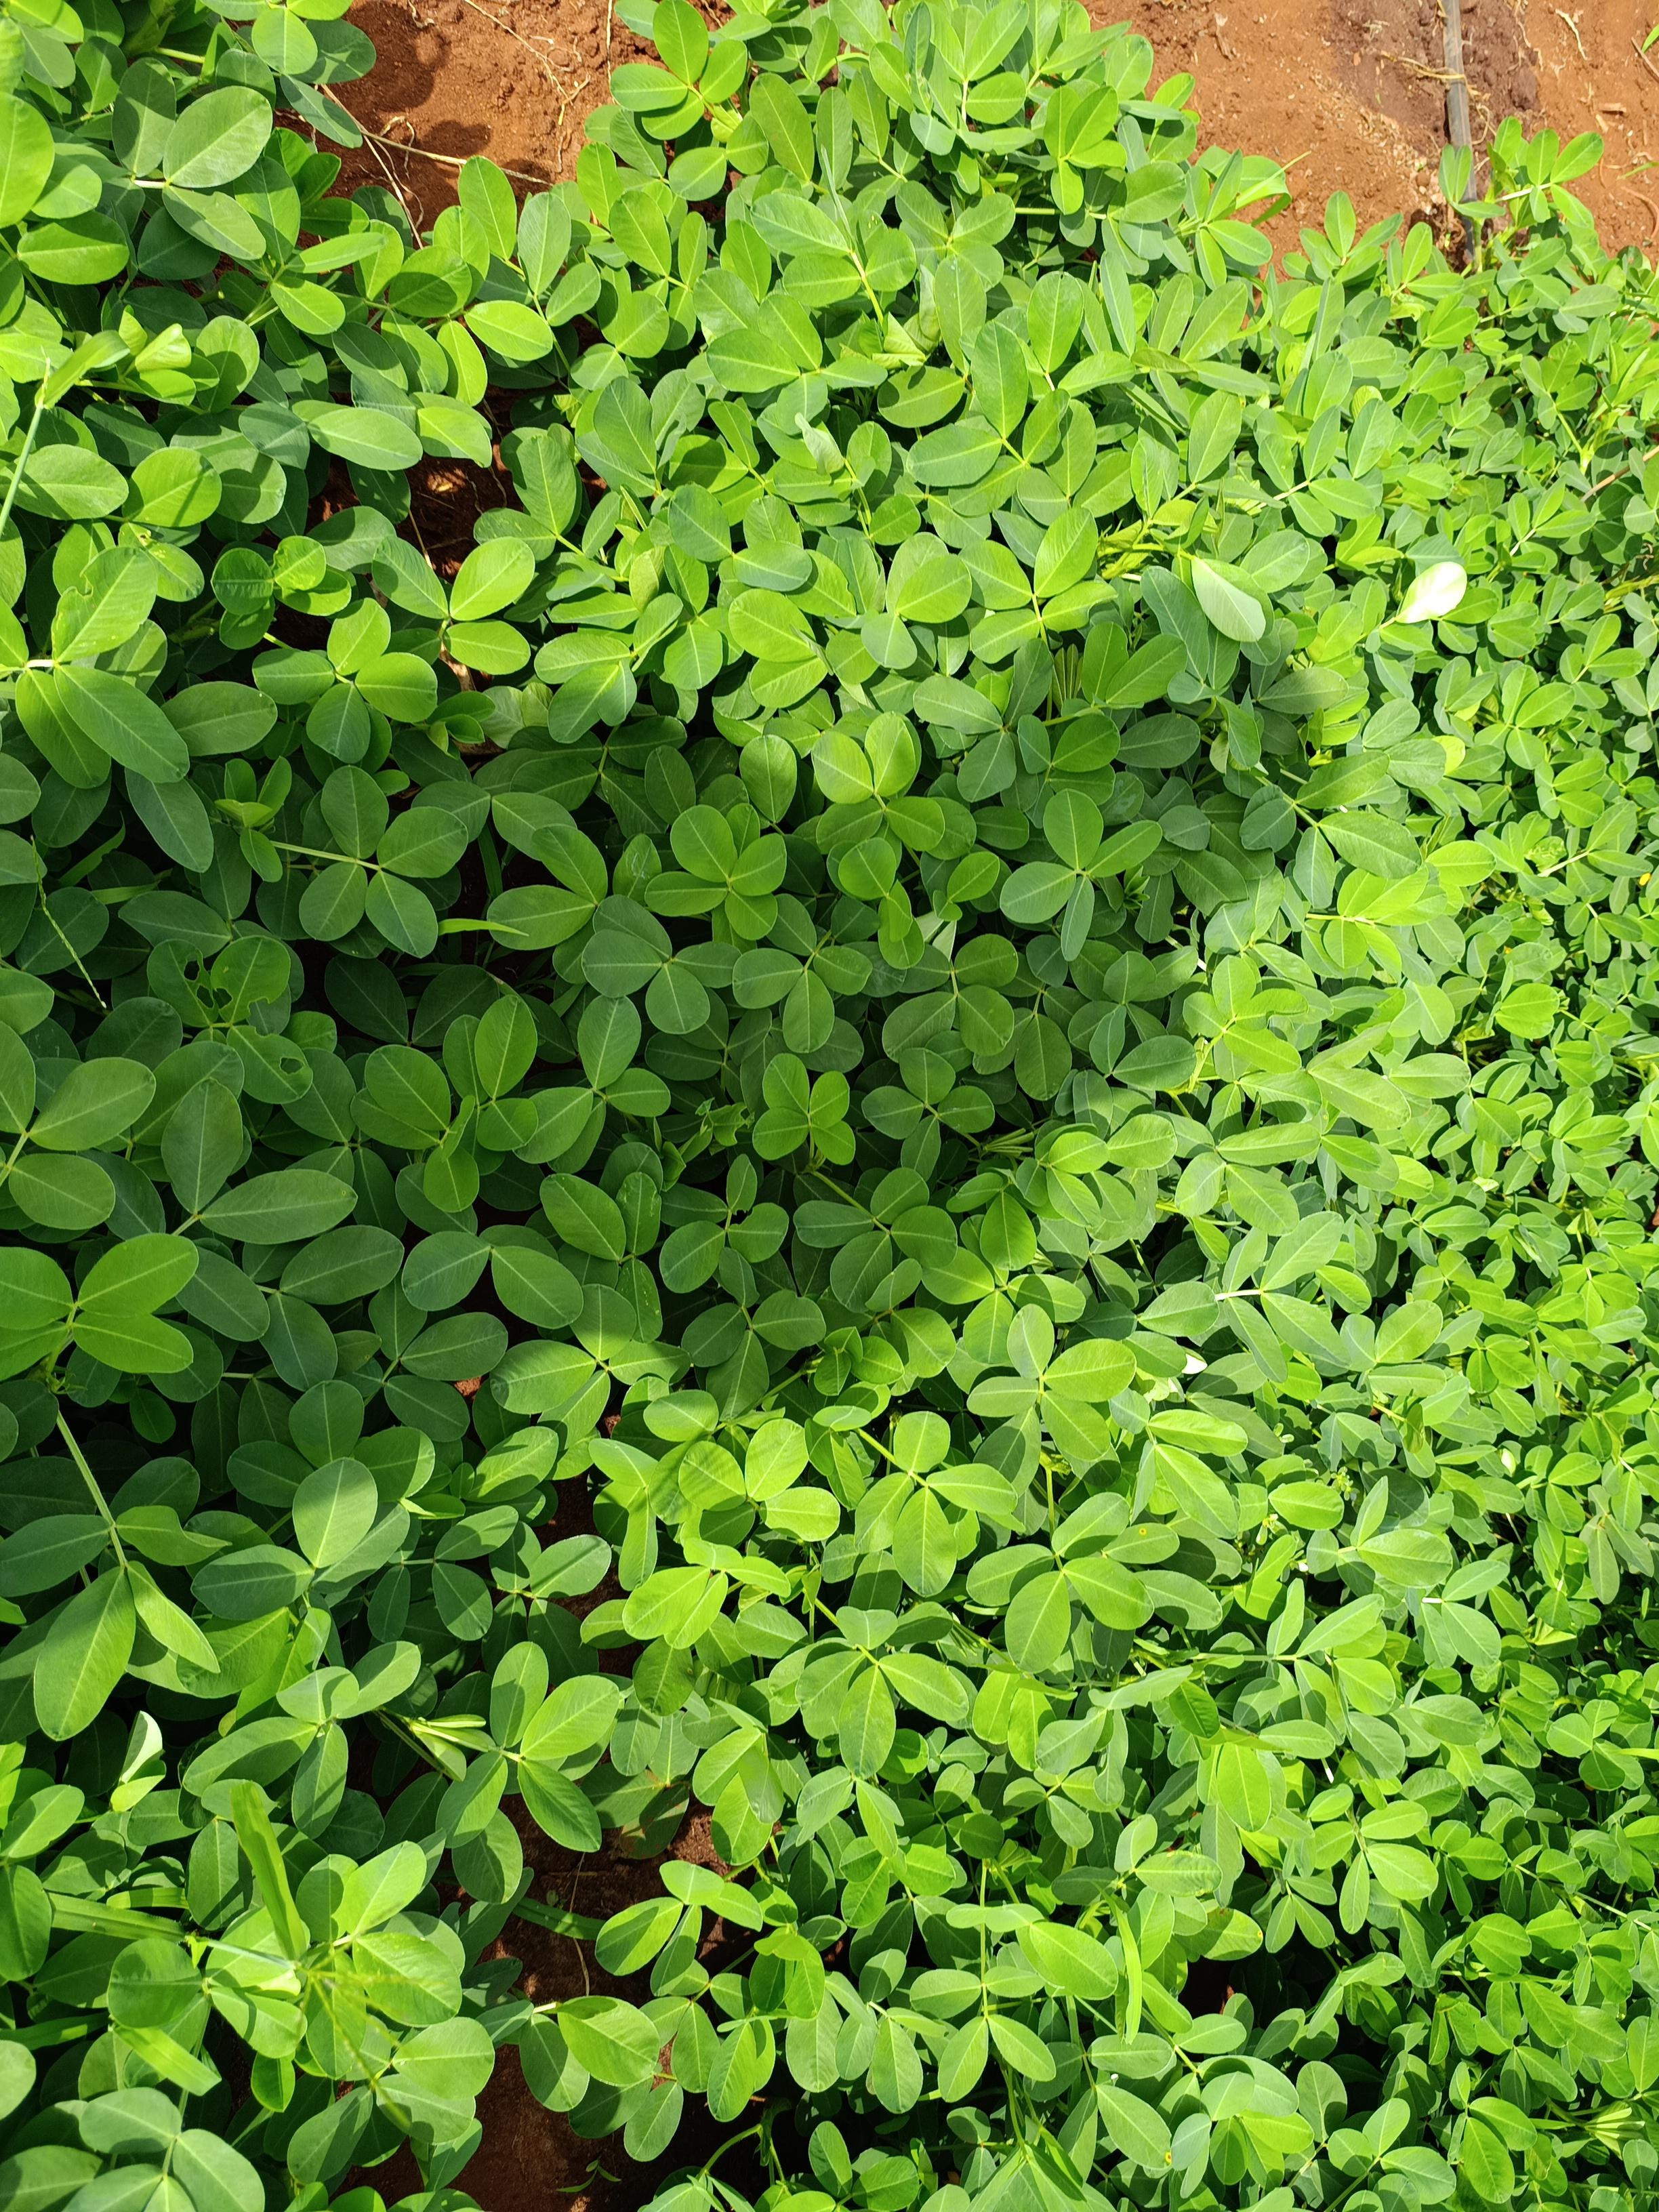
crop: groundnut
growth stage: flowering
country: Kenya
